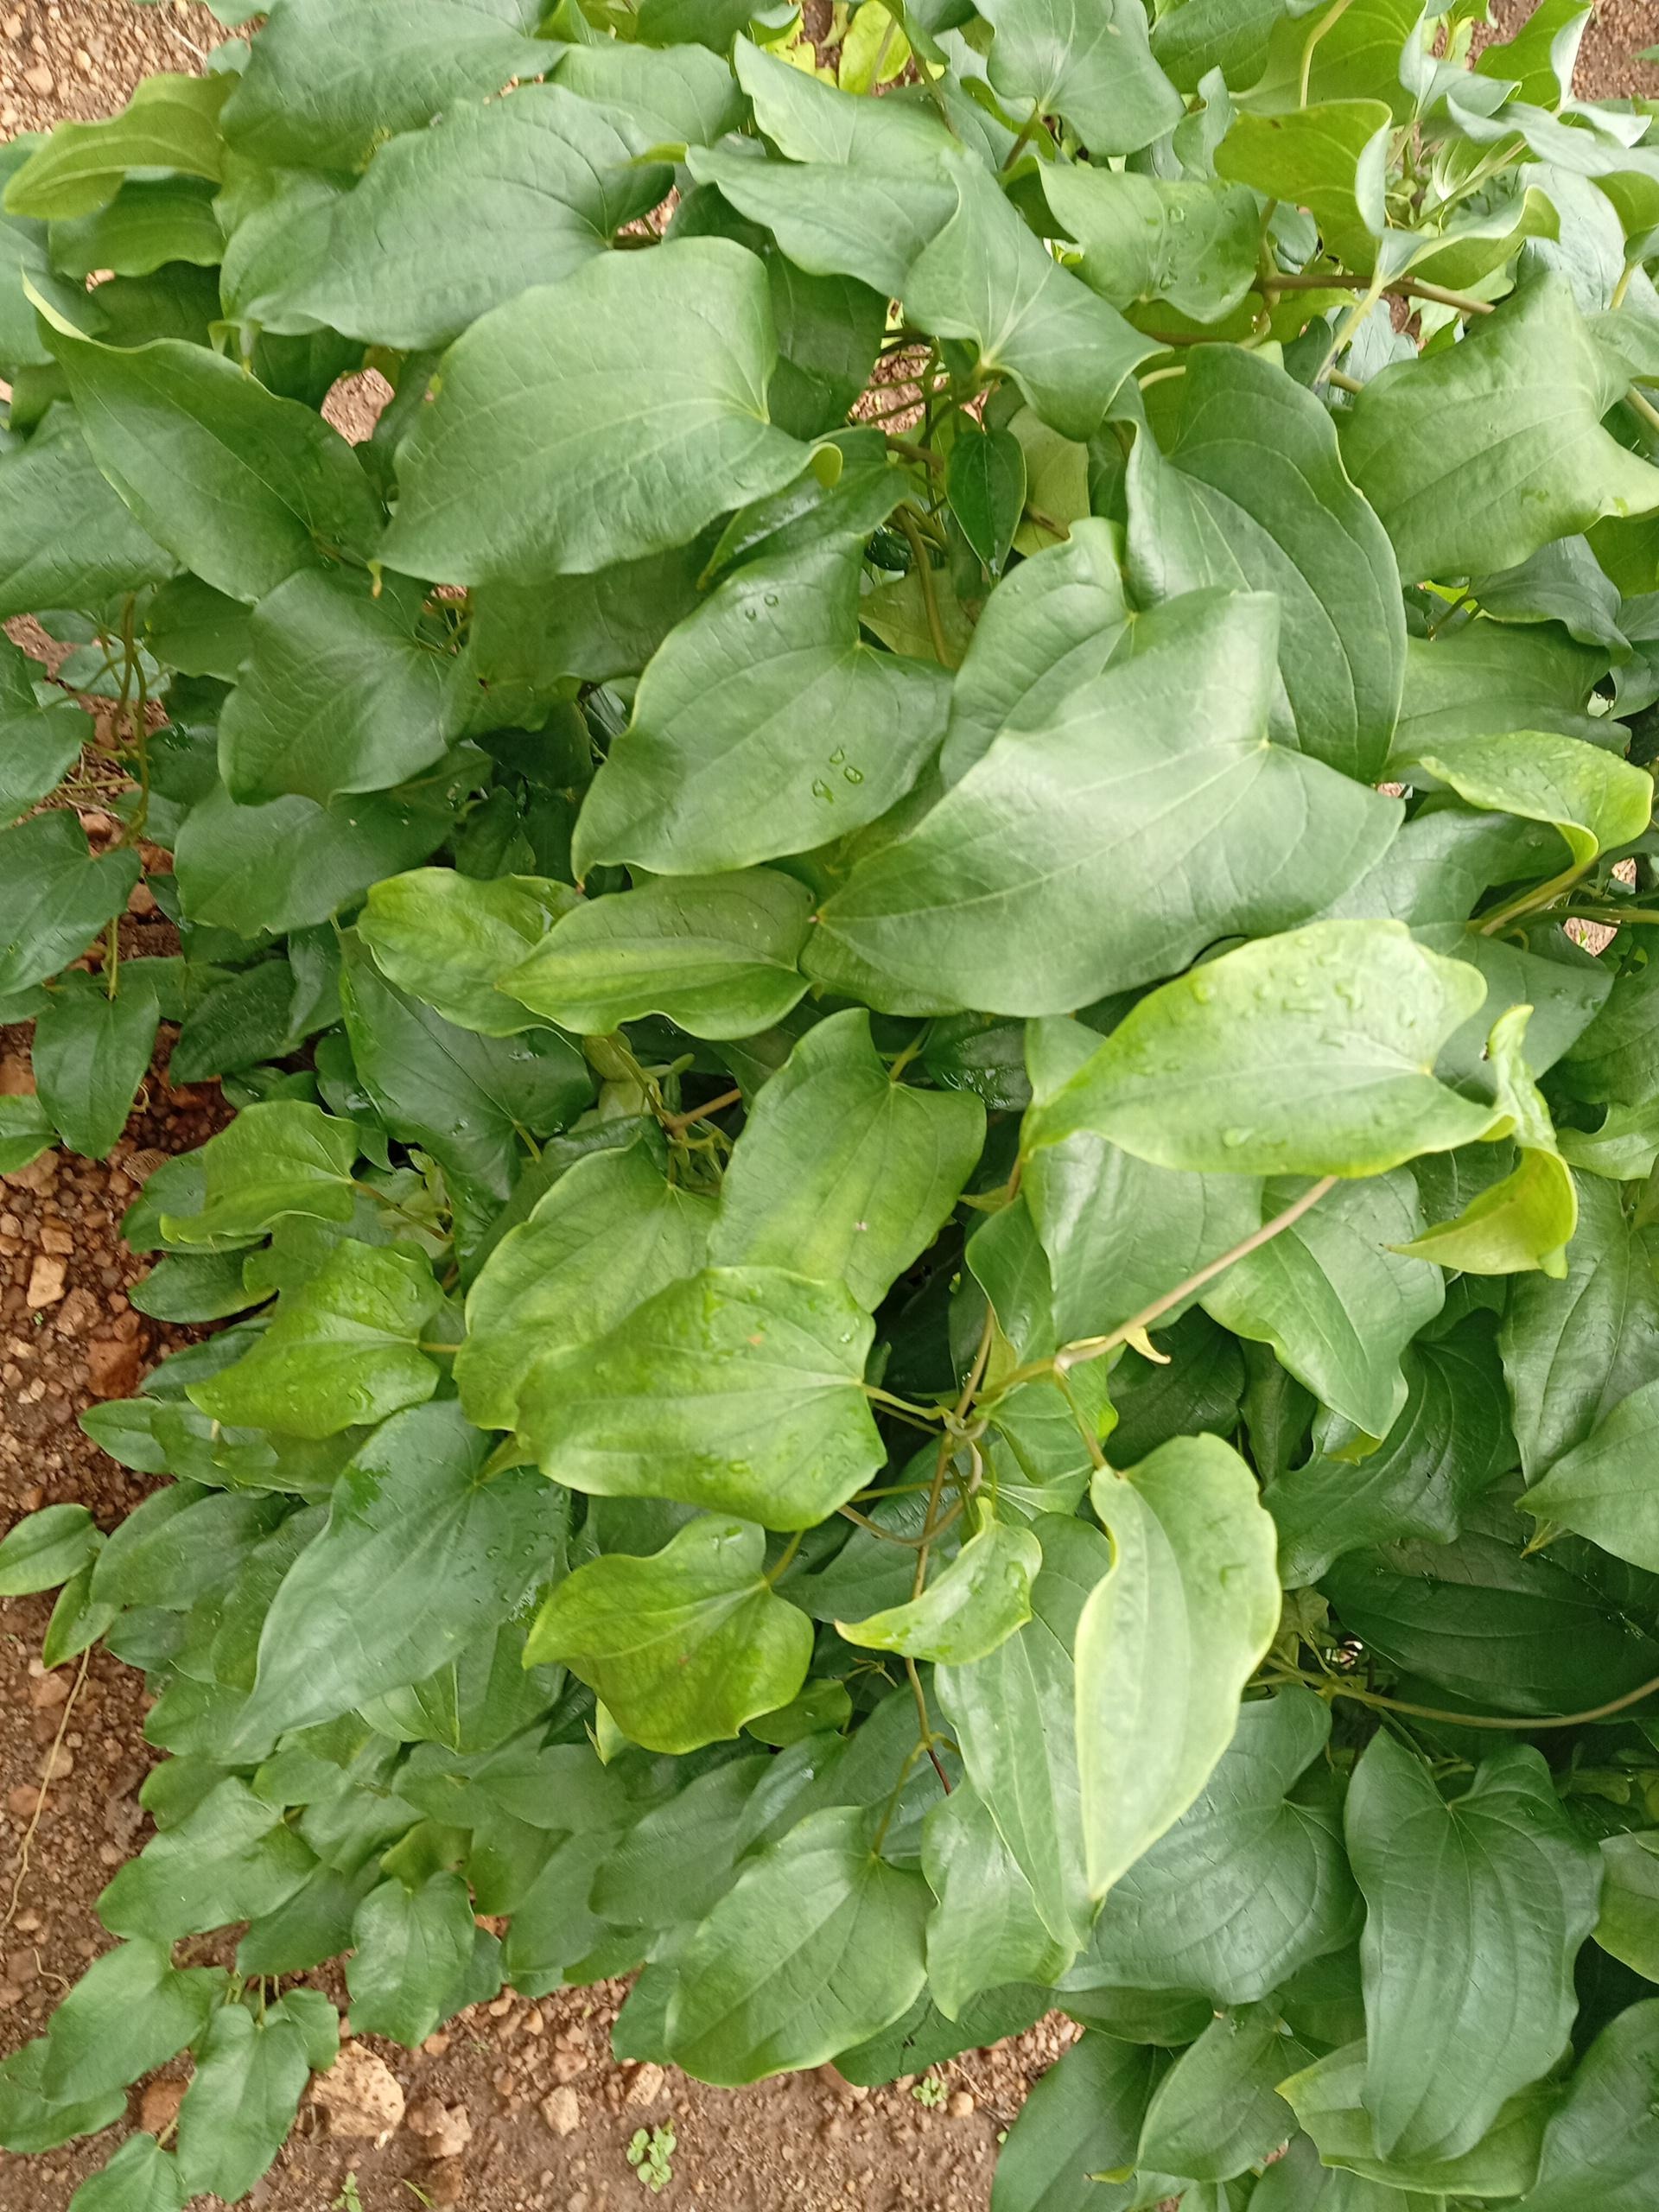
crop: yam
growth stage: vegetative
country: Nigeria
